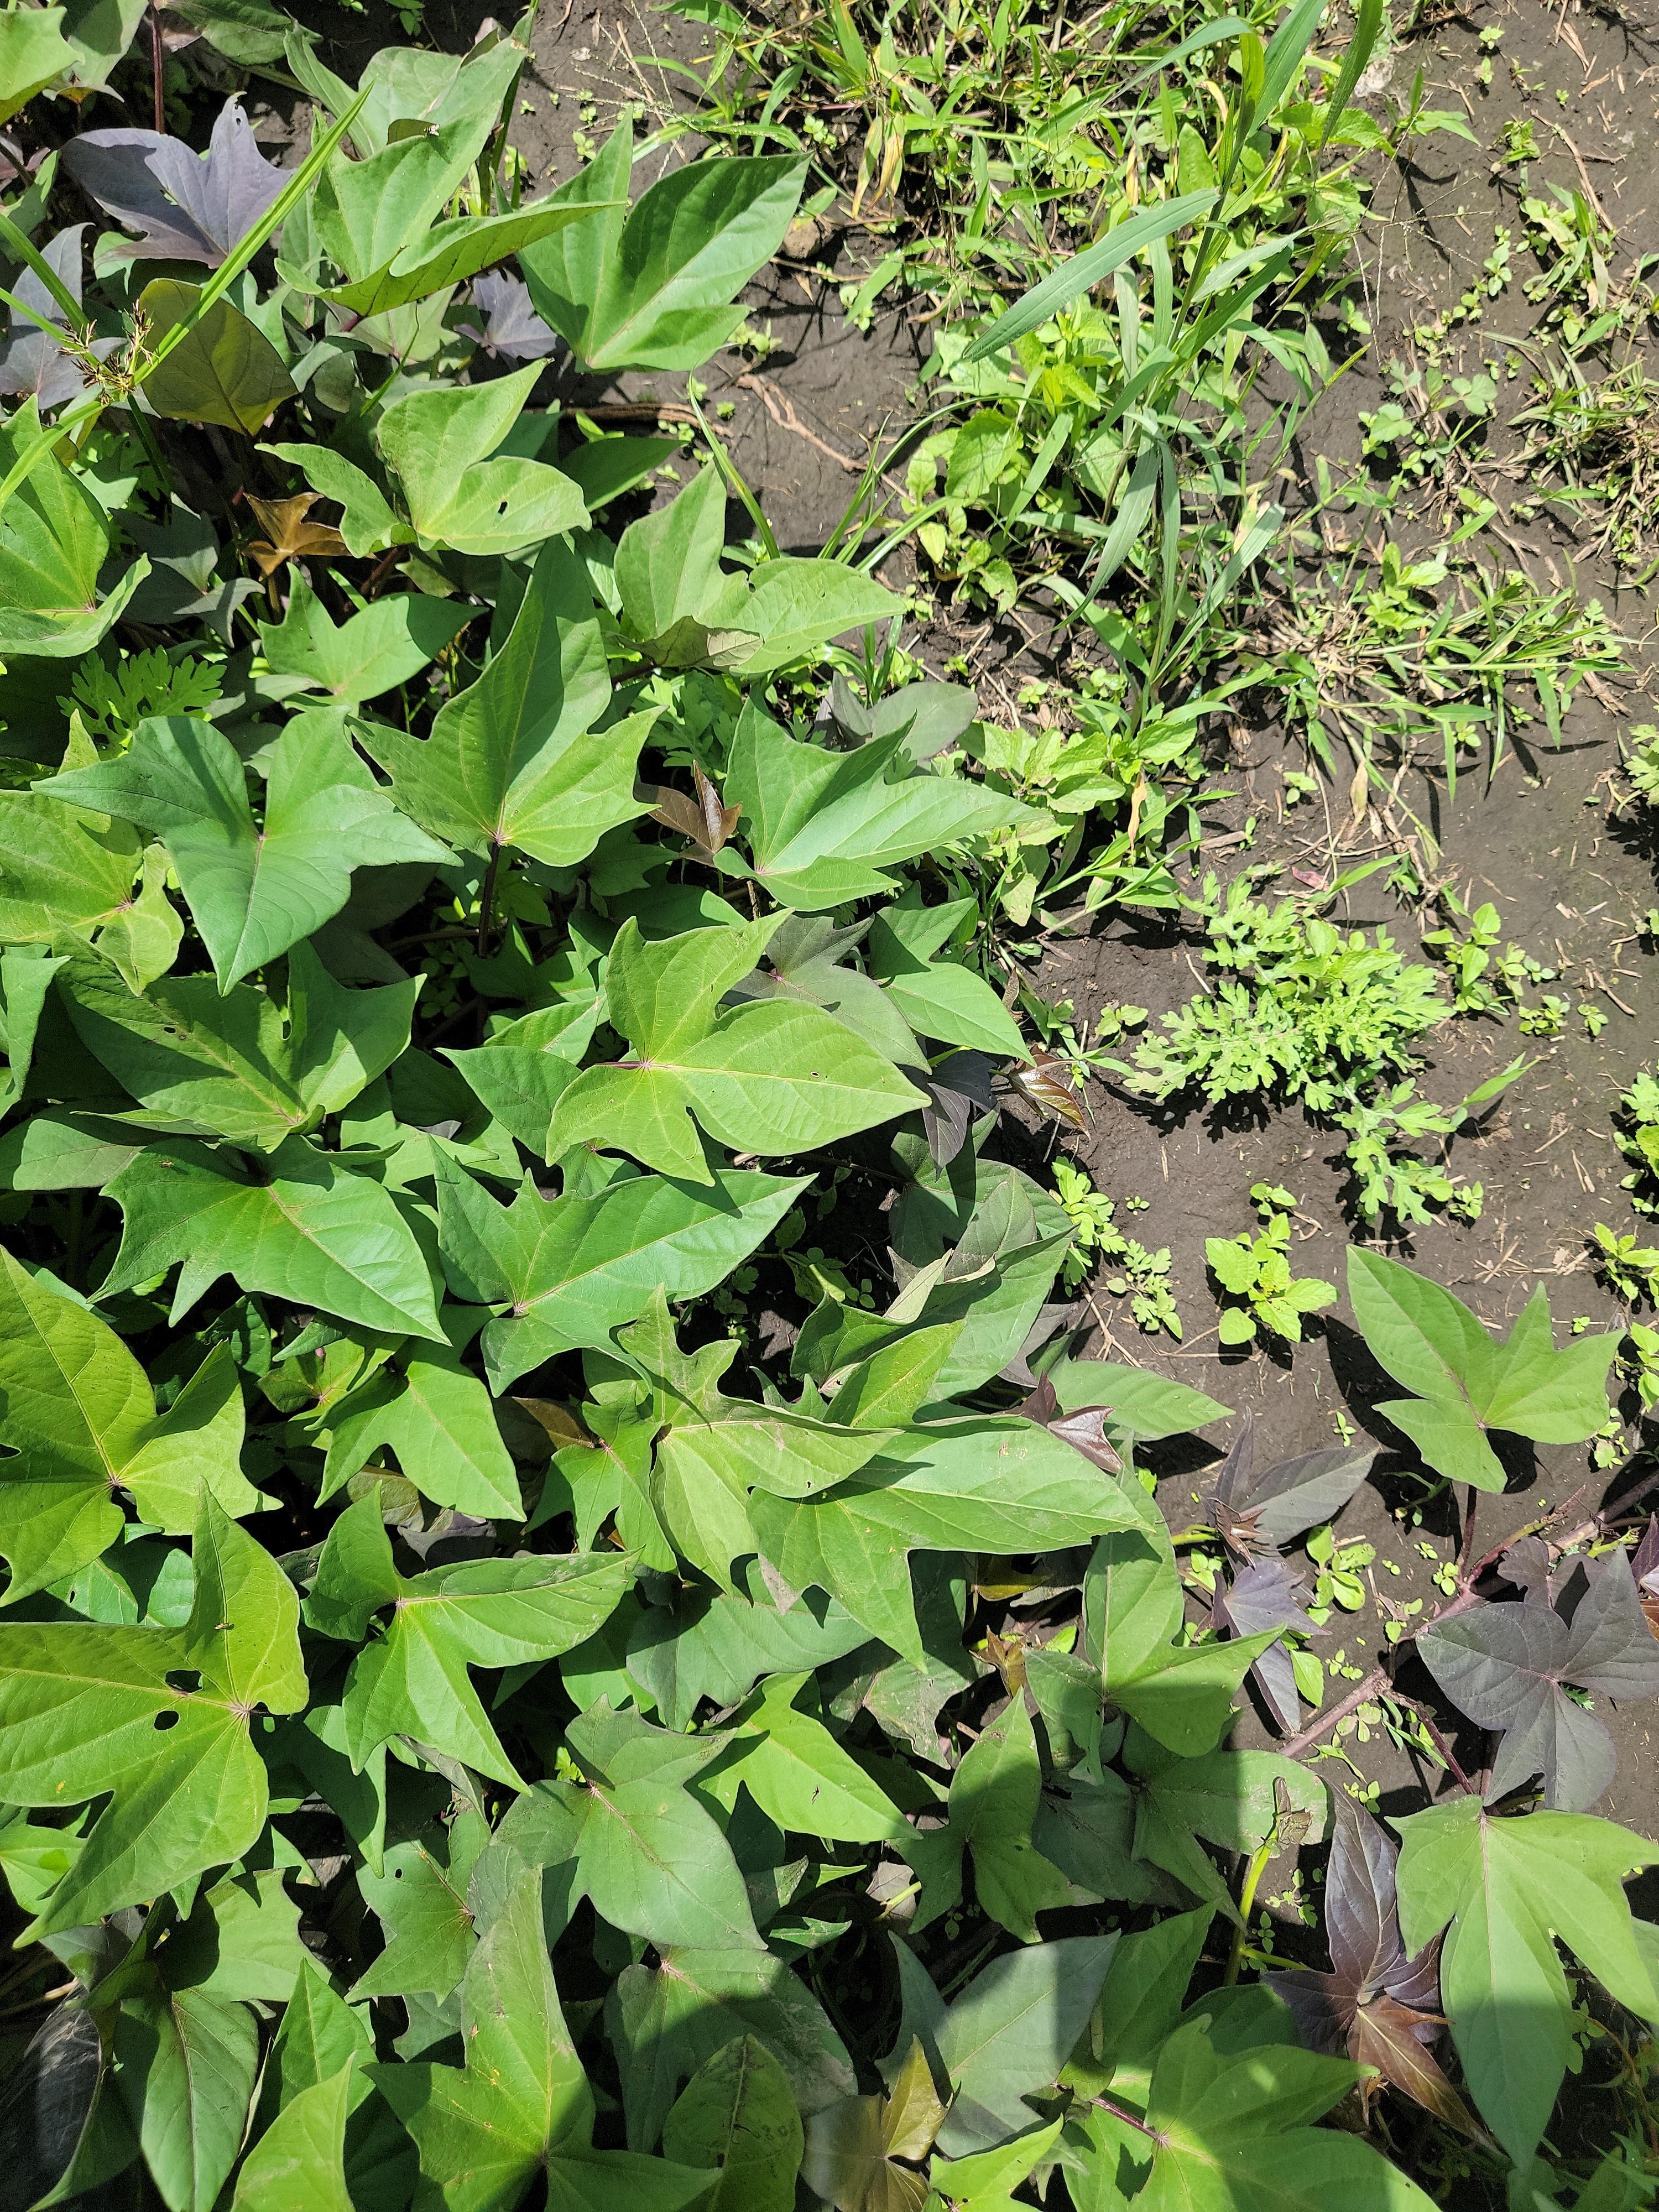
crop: sweet potato
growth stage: vegetative
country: Tanzania
